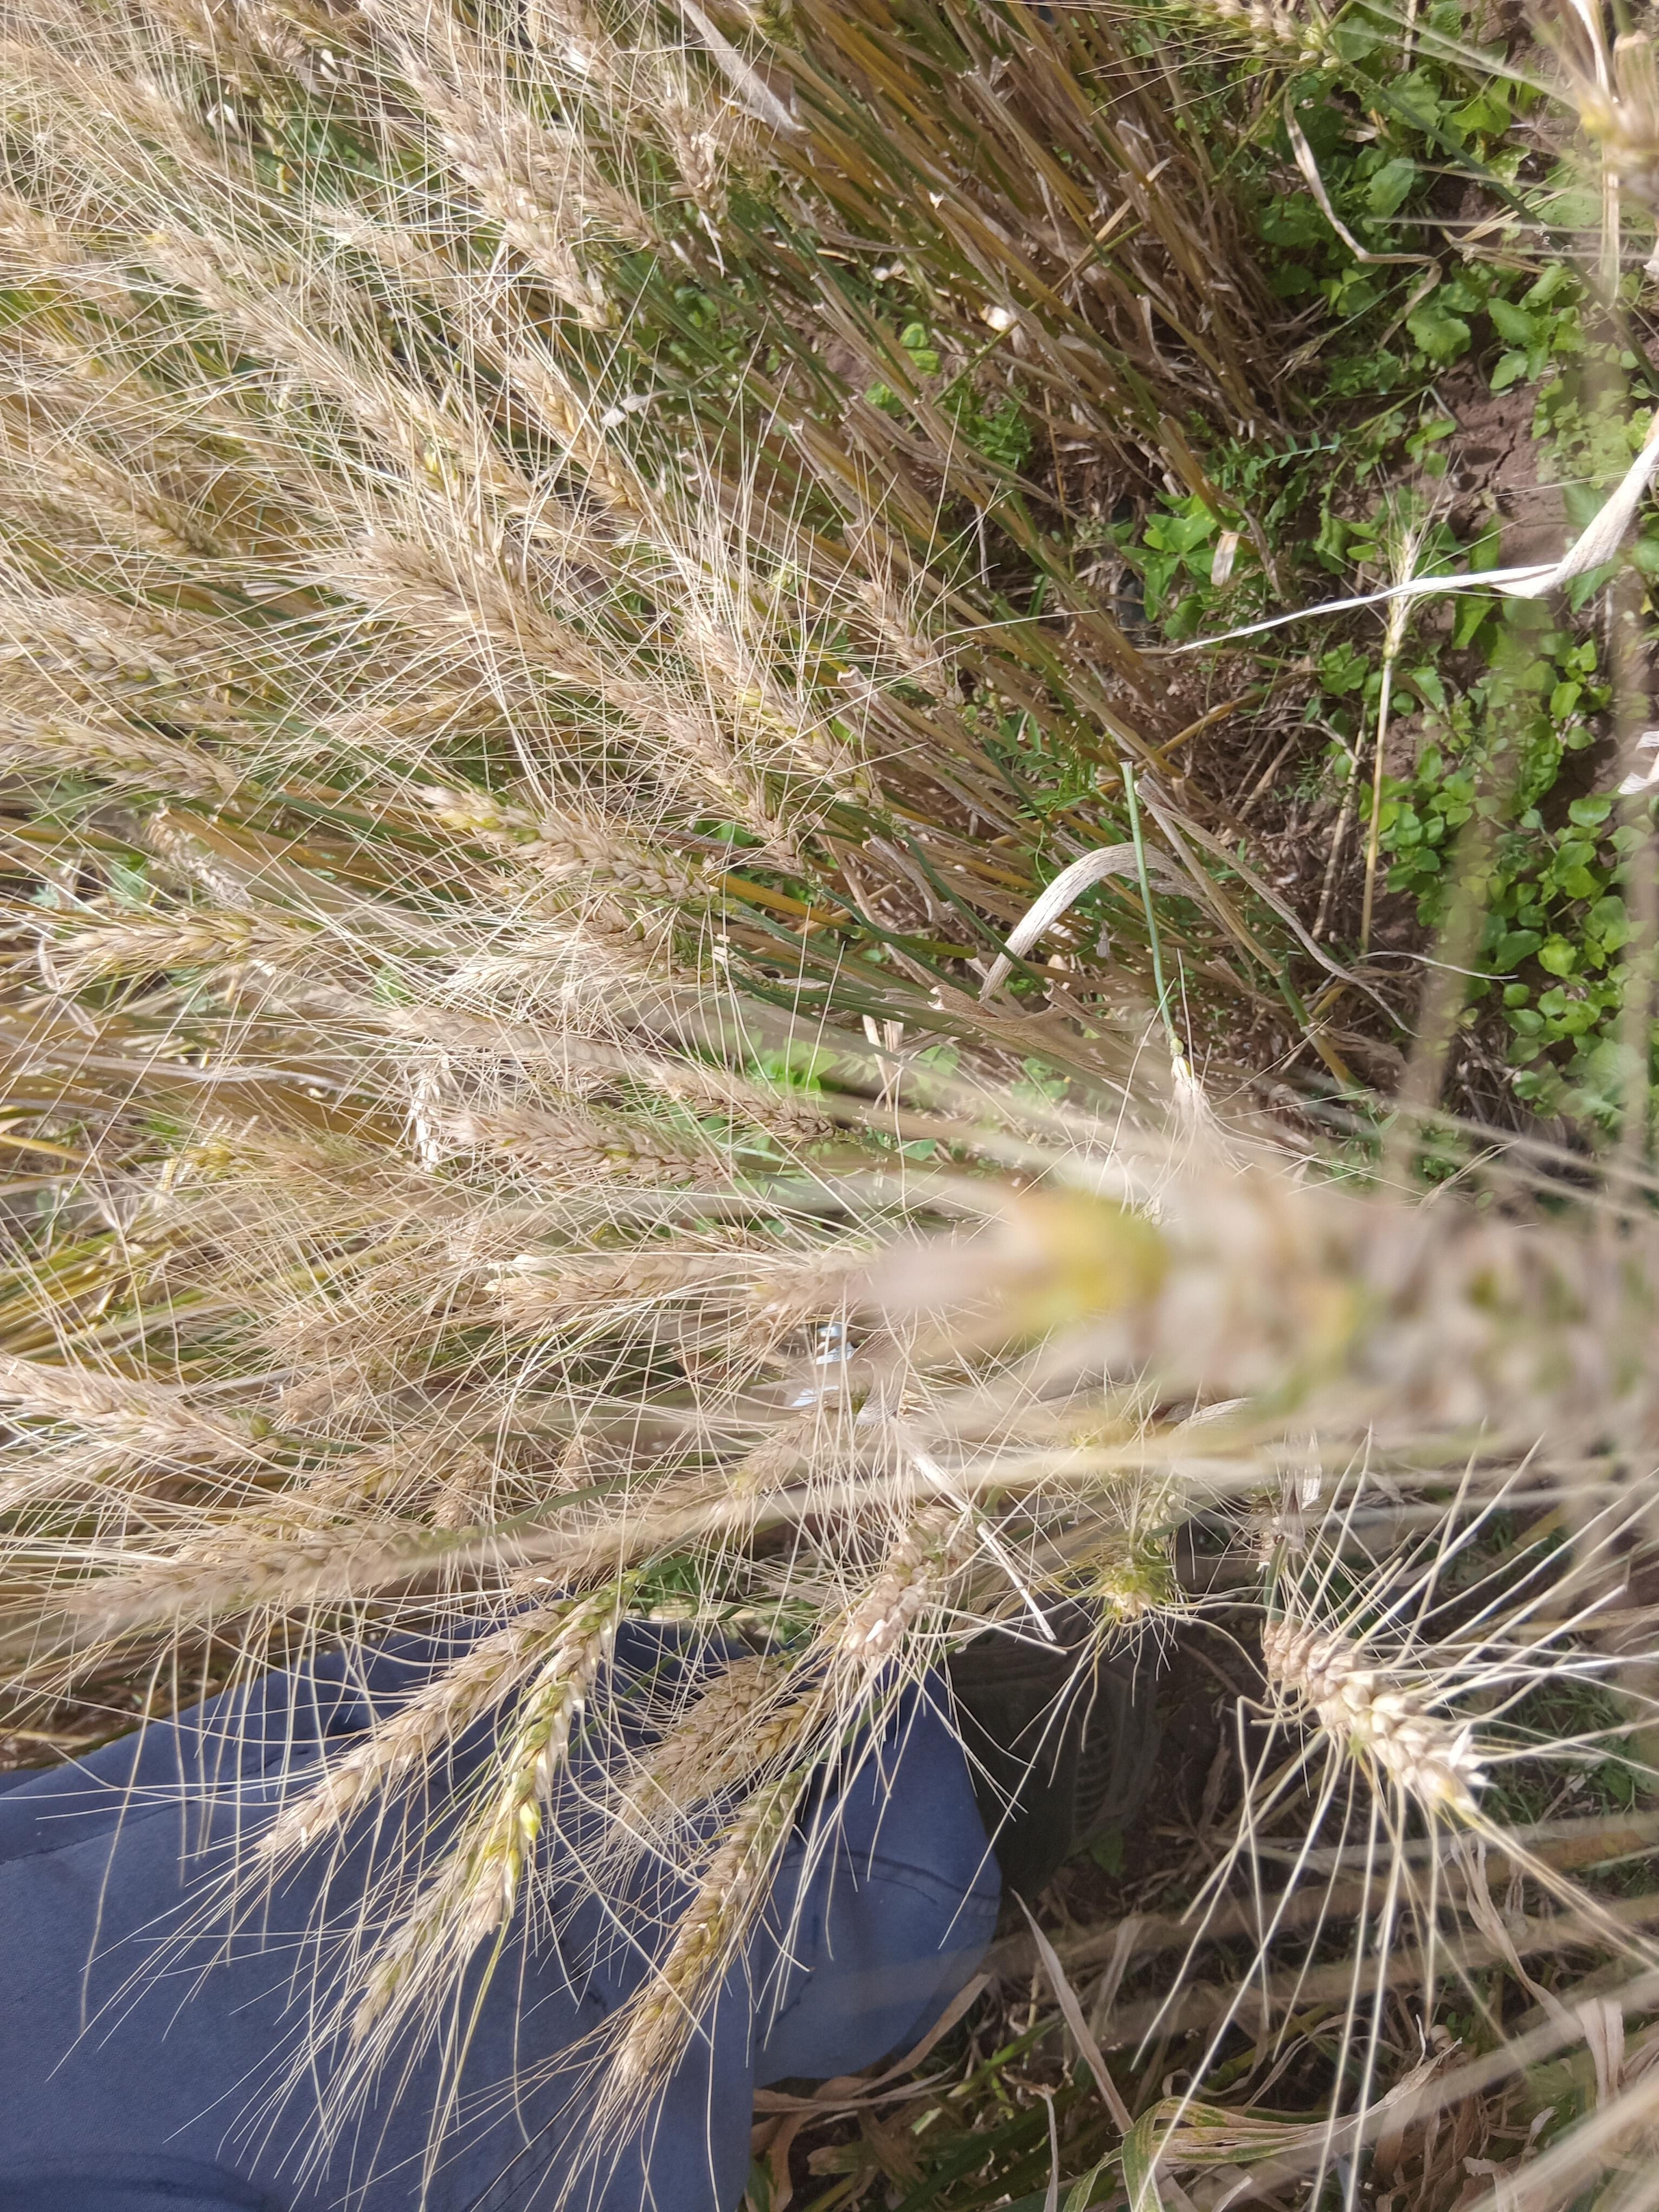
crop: wheat
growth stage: maturity
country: Kenya
